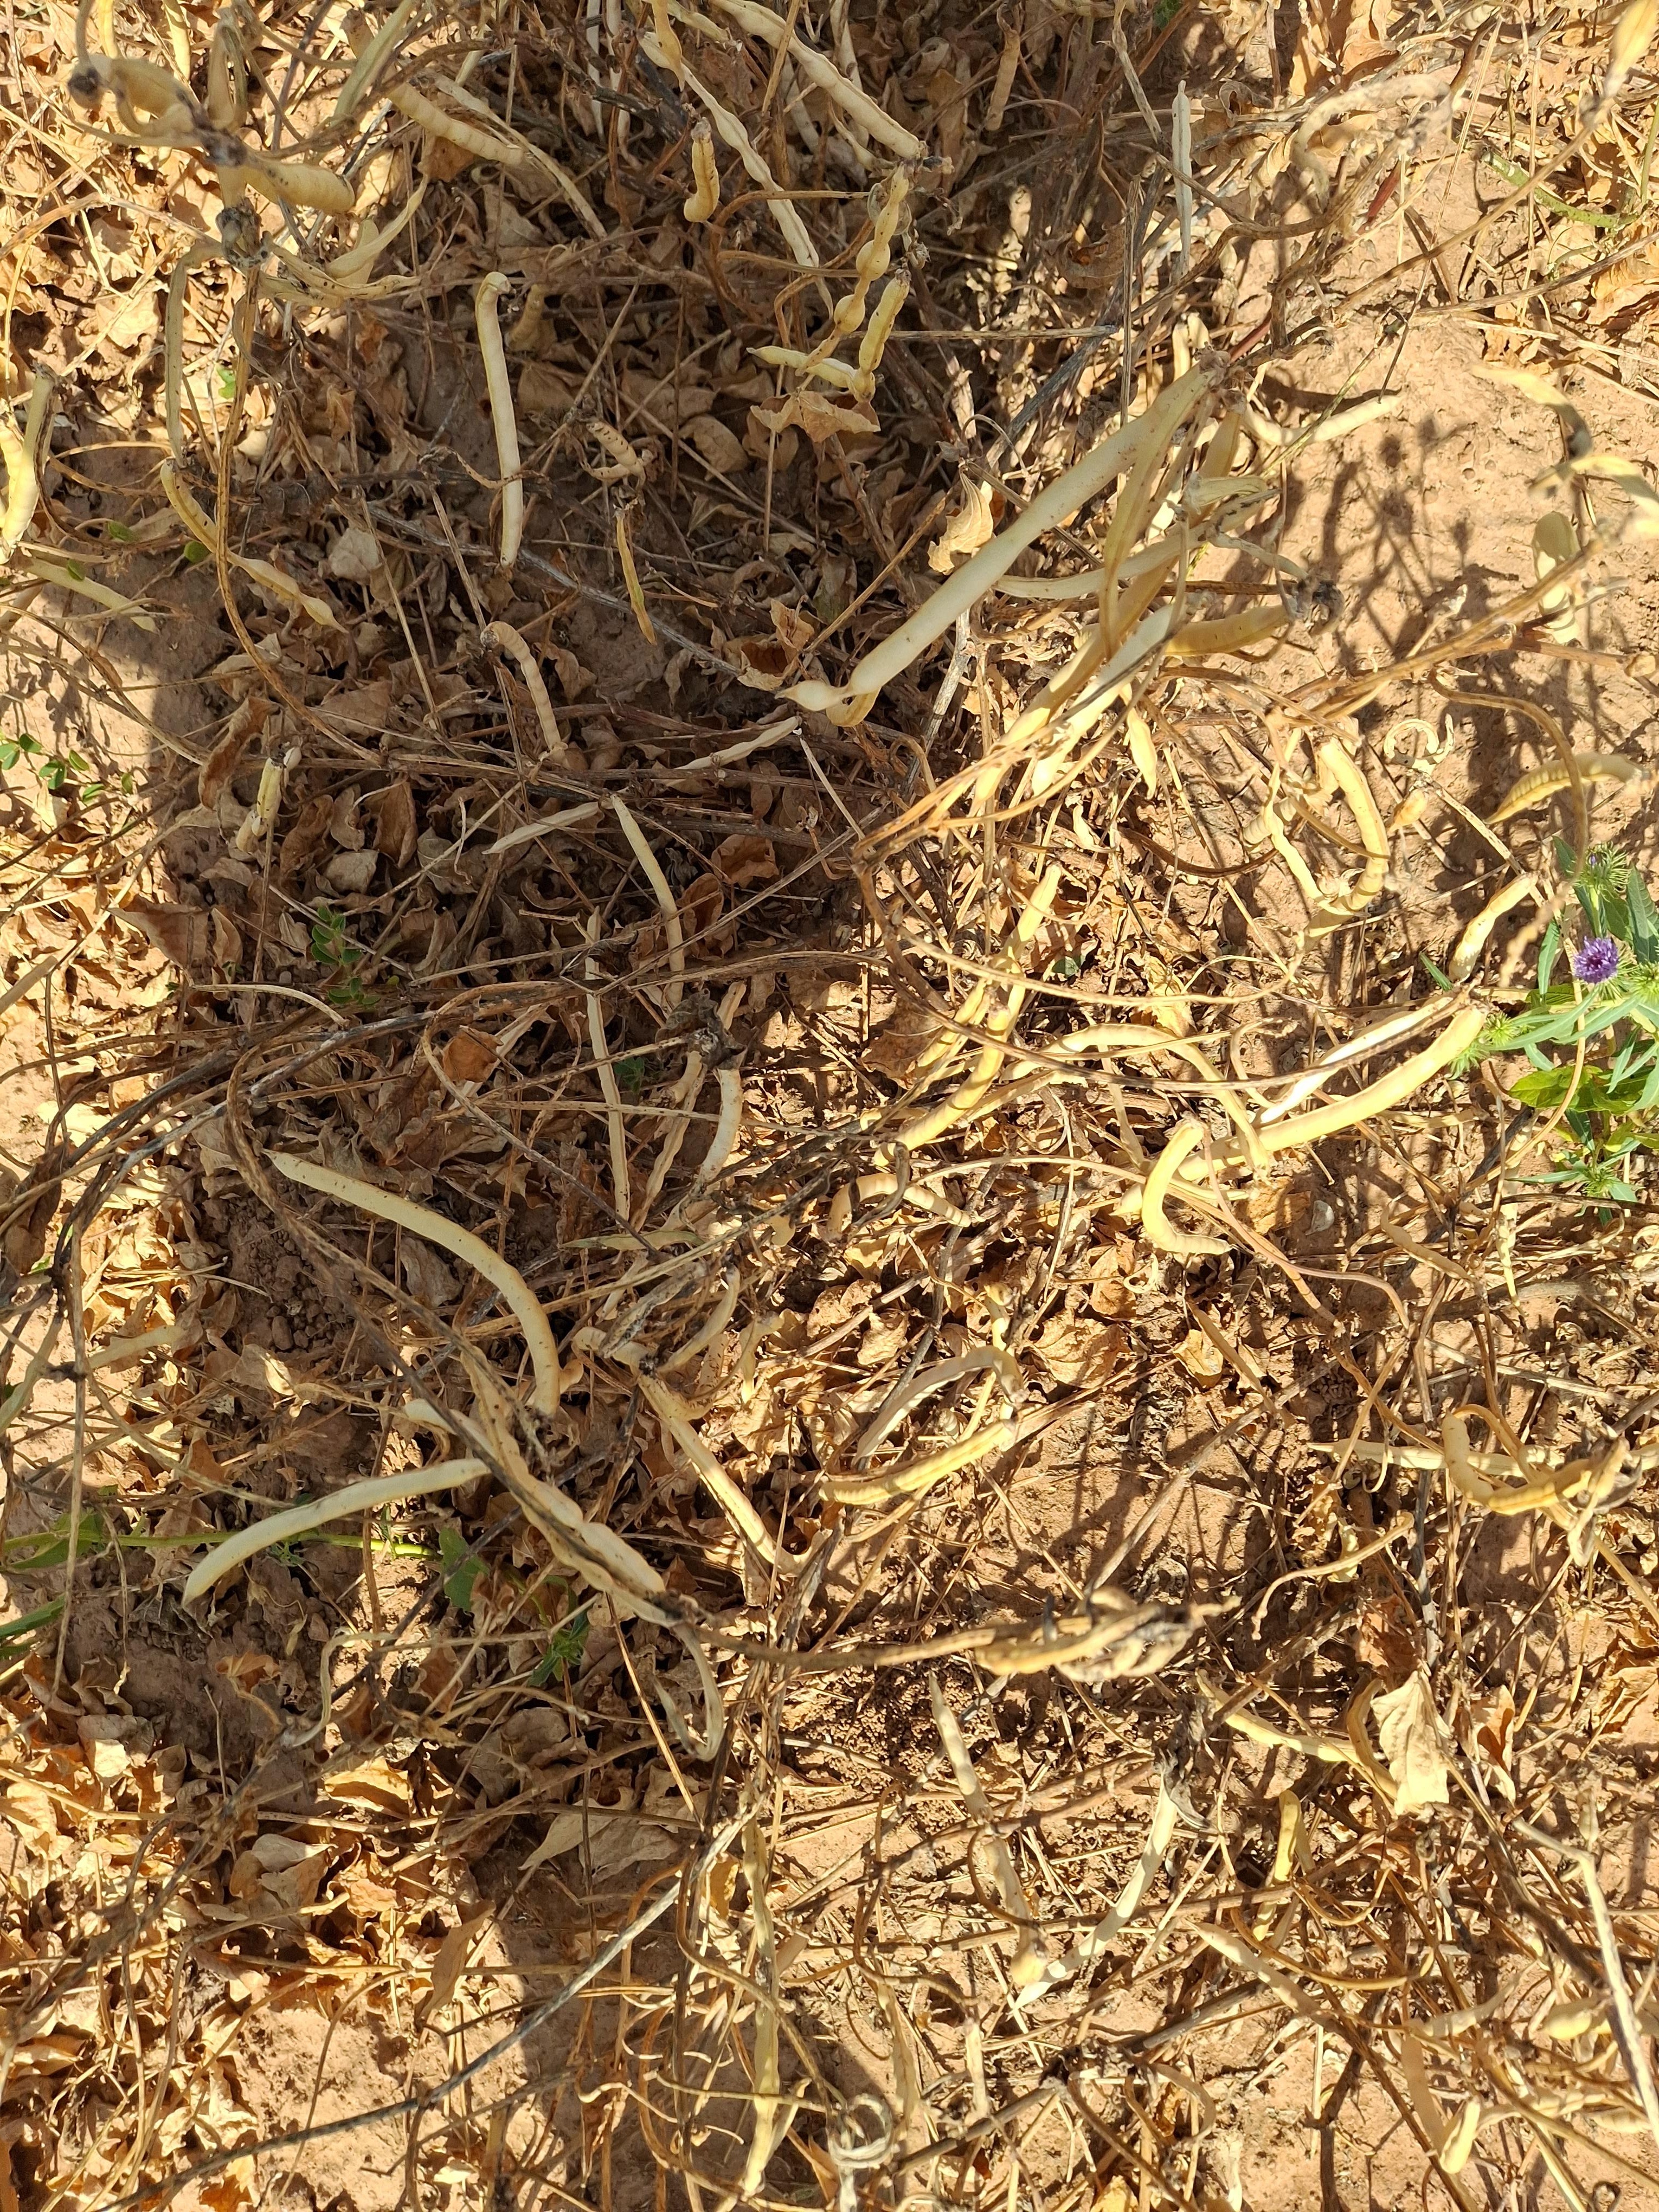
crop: cowpea
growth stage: maturity
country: Nigeria
